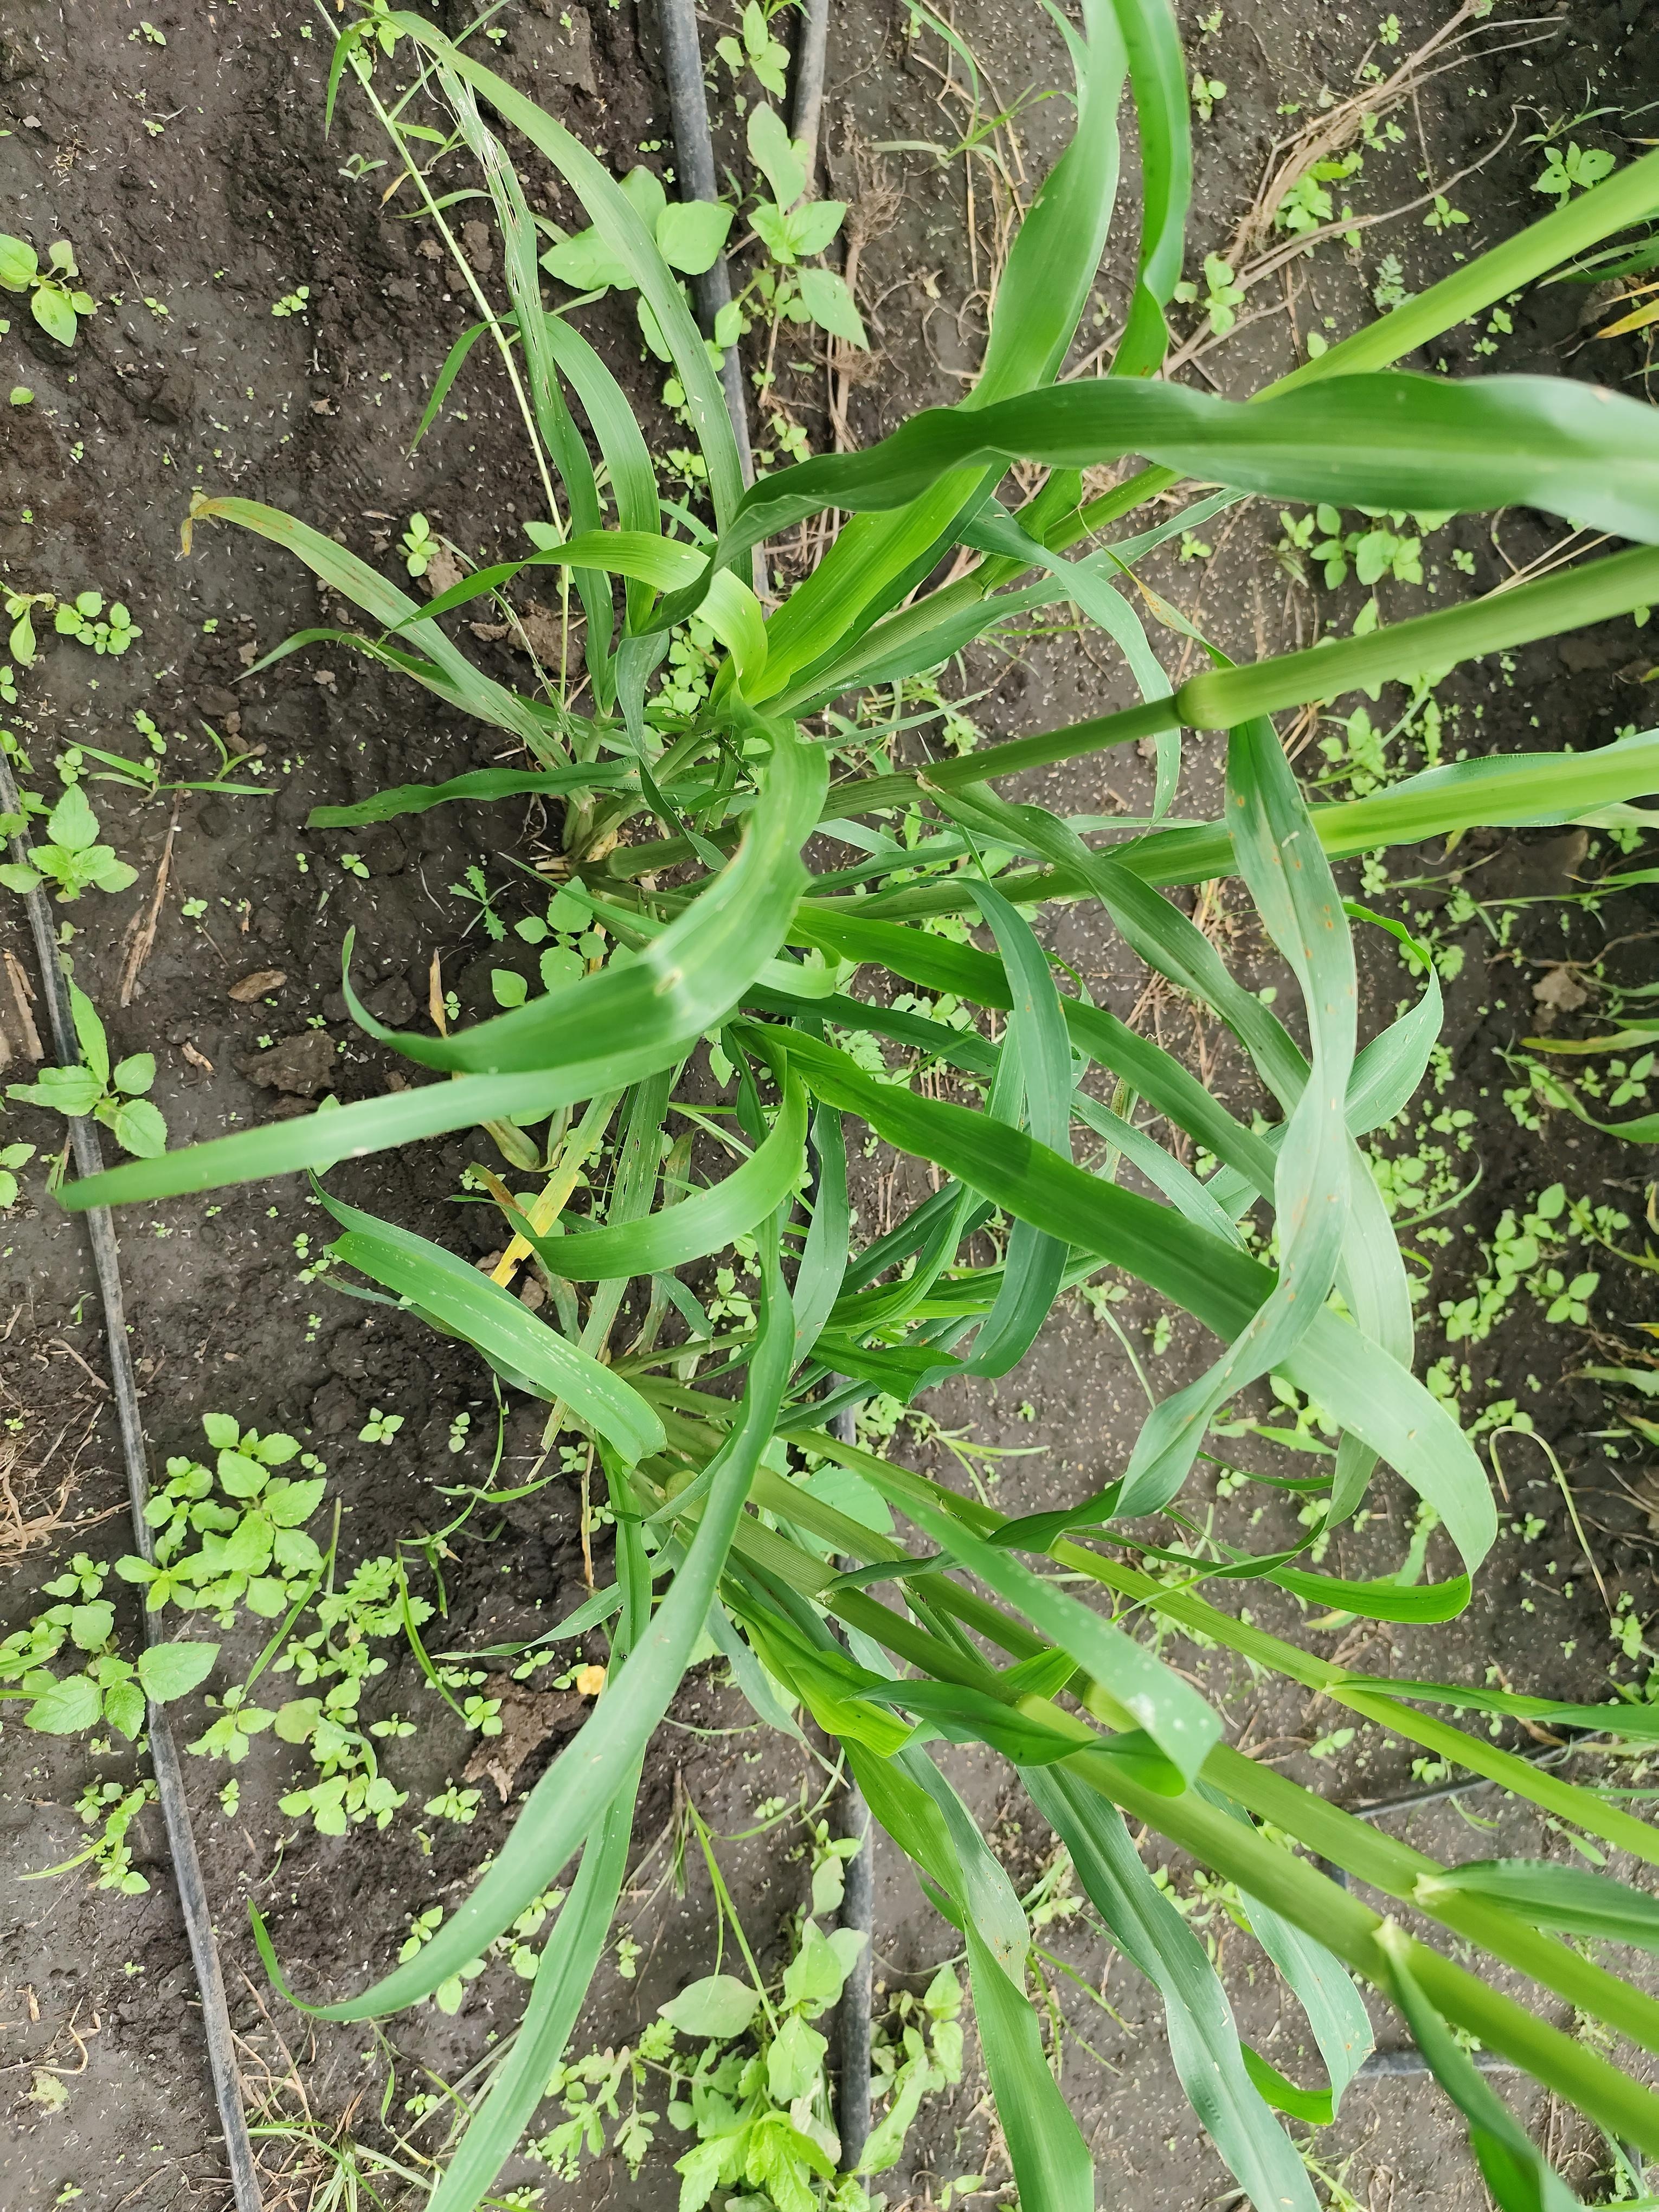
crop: pearl millet
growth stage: heading tuber
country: Tanzania
